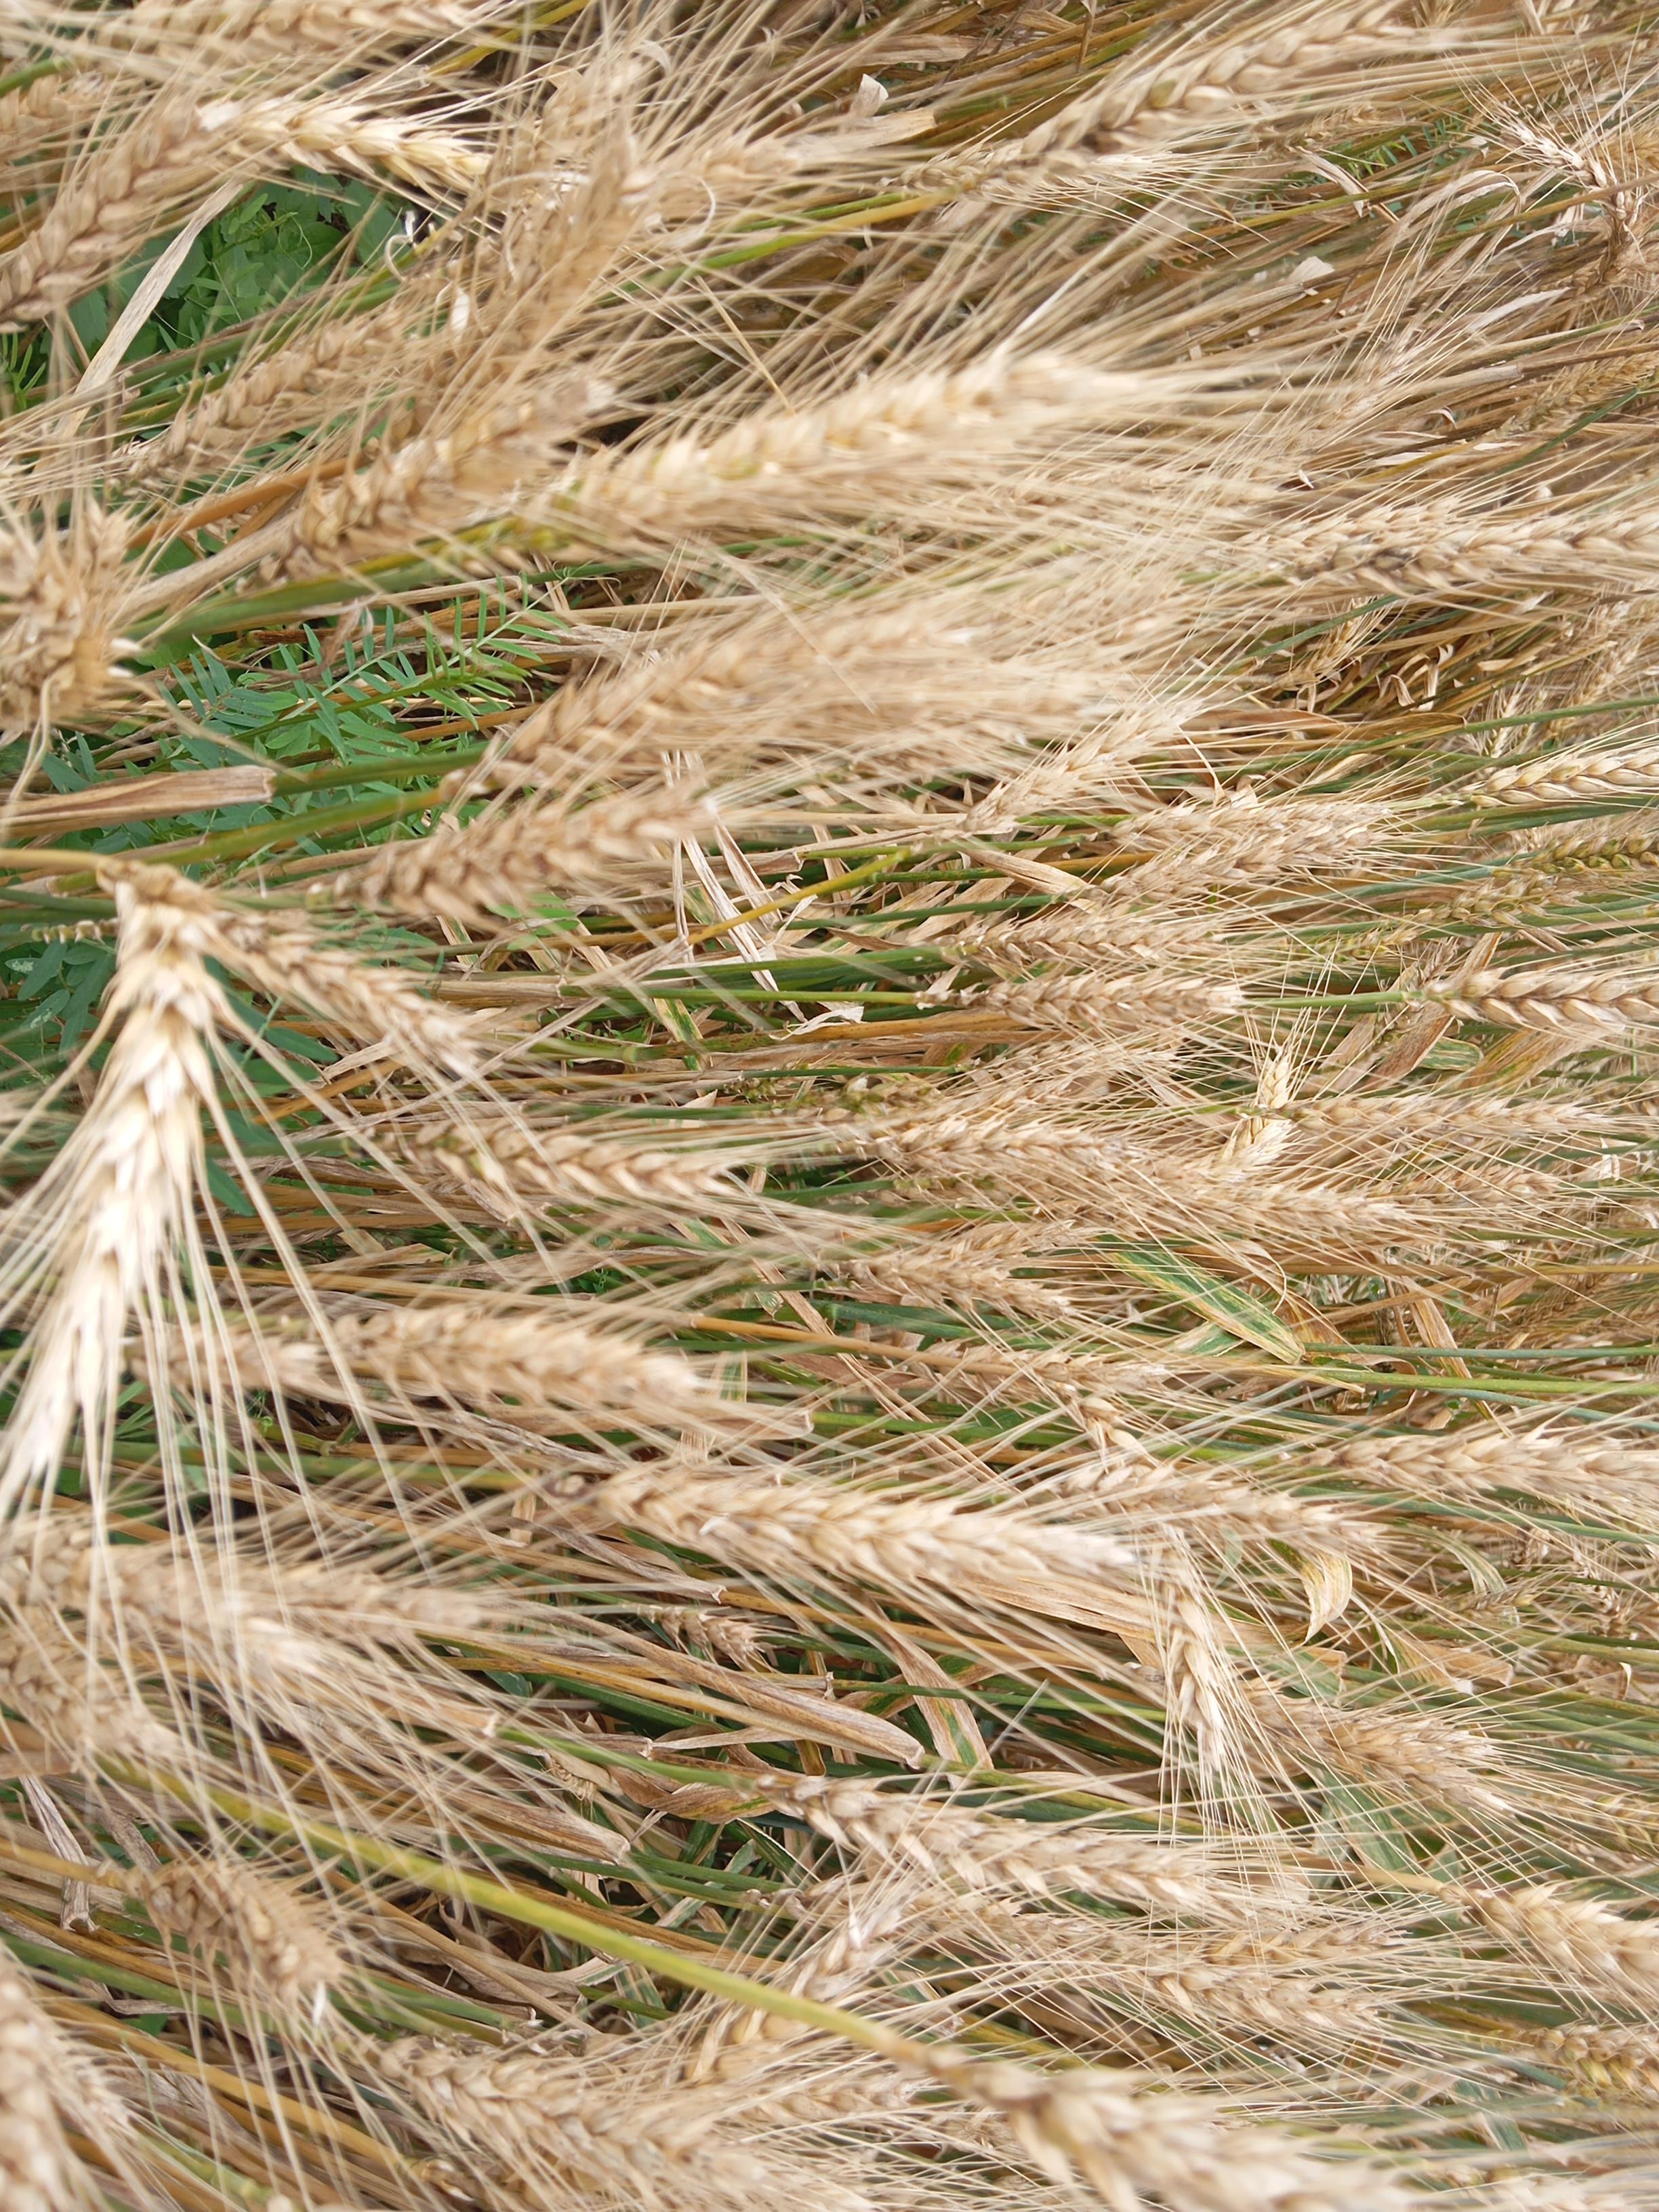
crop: wheat
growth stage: maturity
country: Kenya
